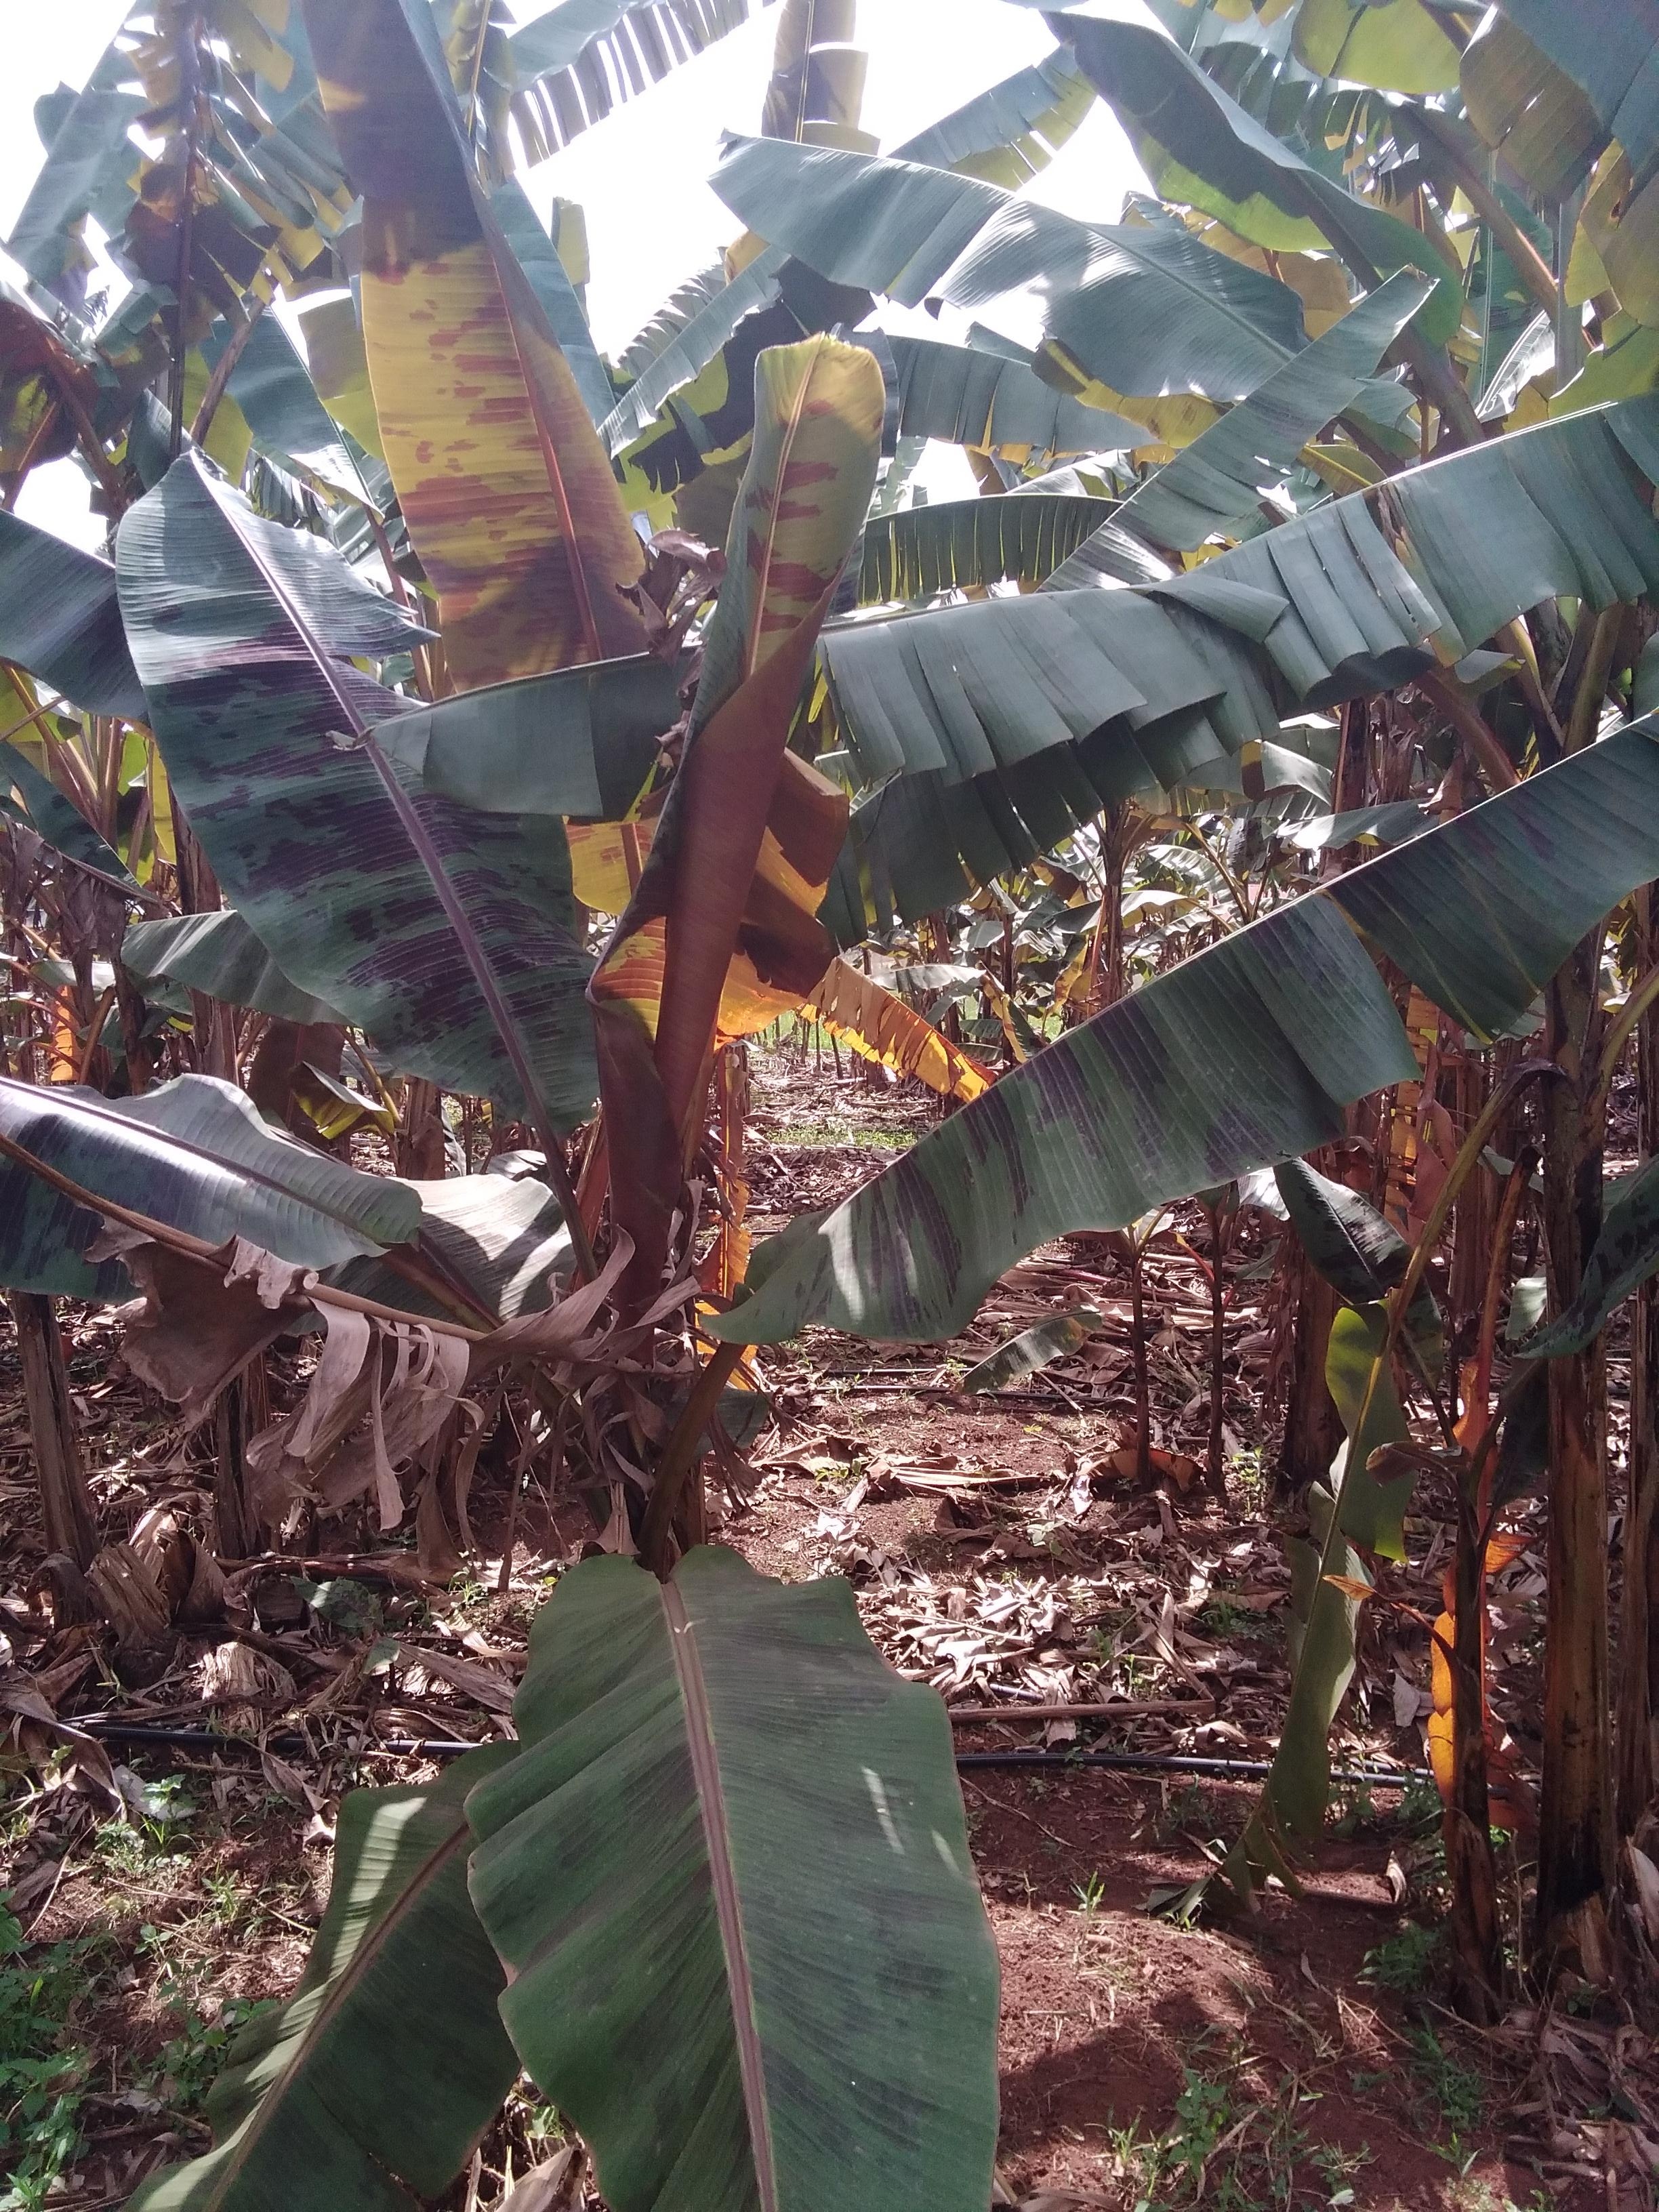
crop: banana
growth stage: vegetative
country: Tanzania
